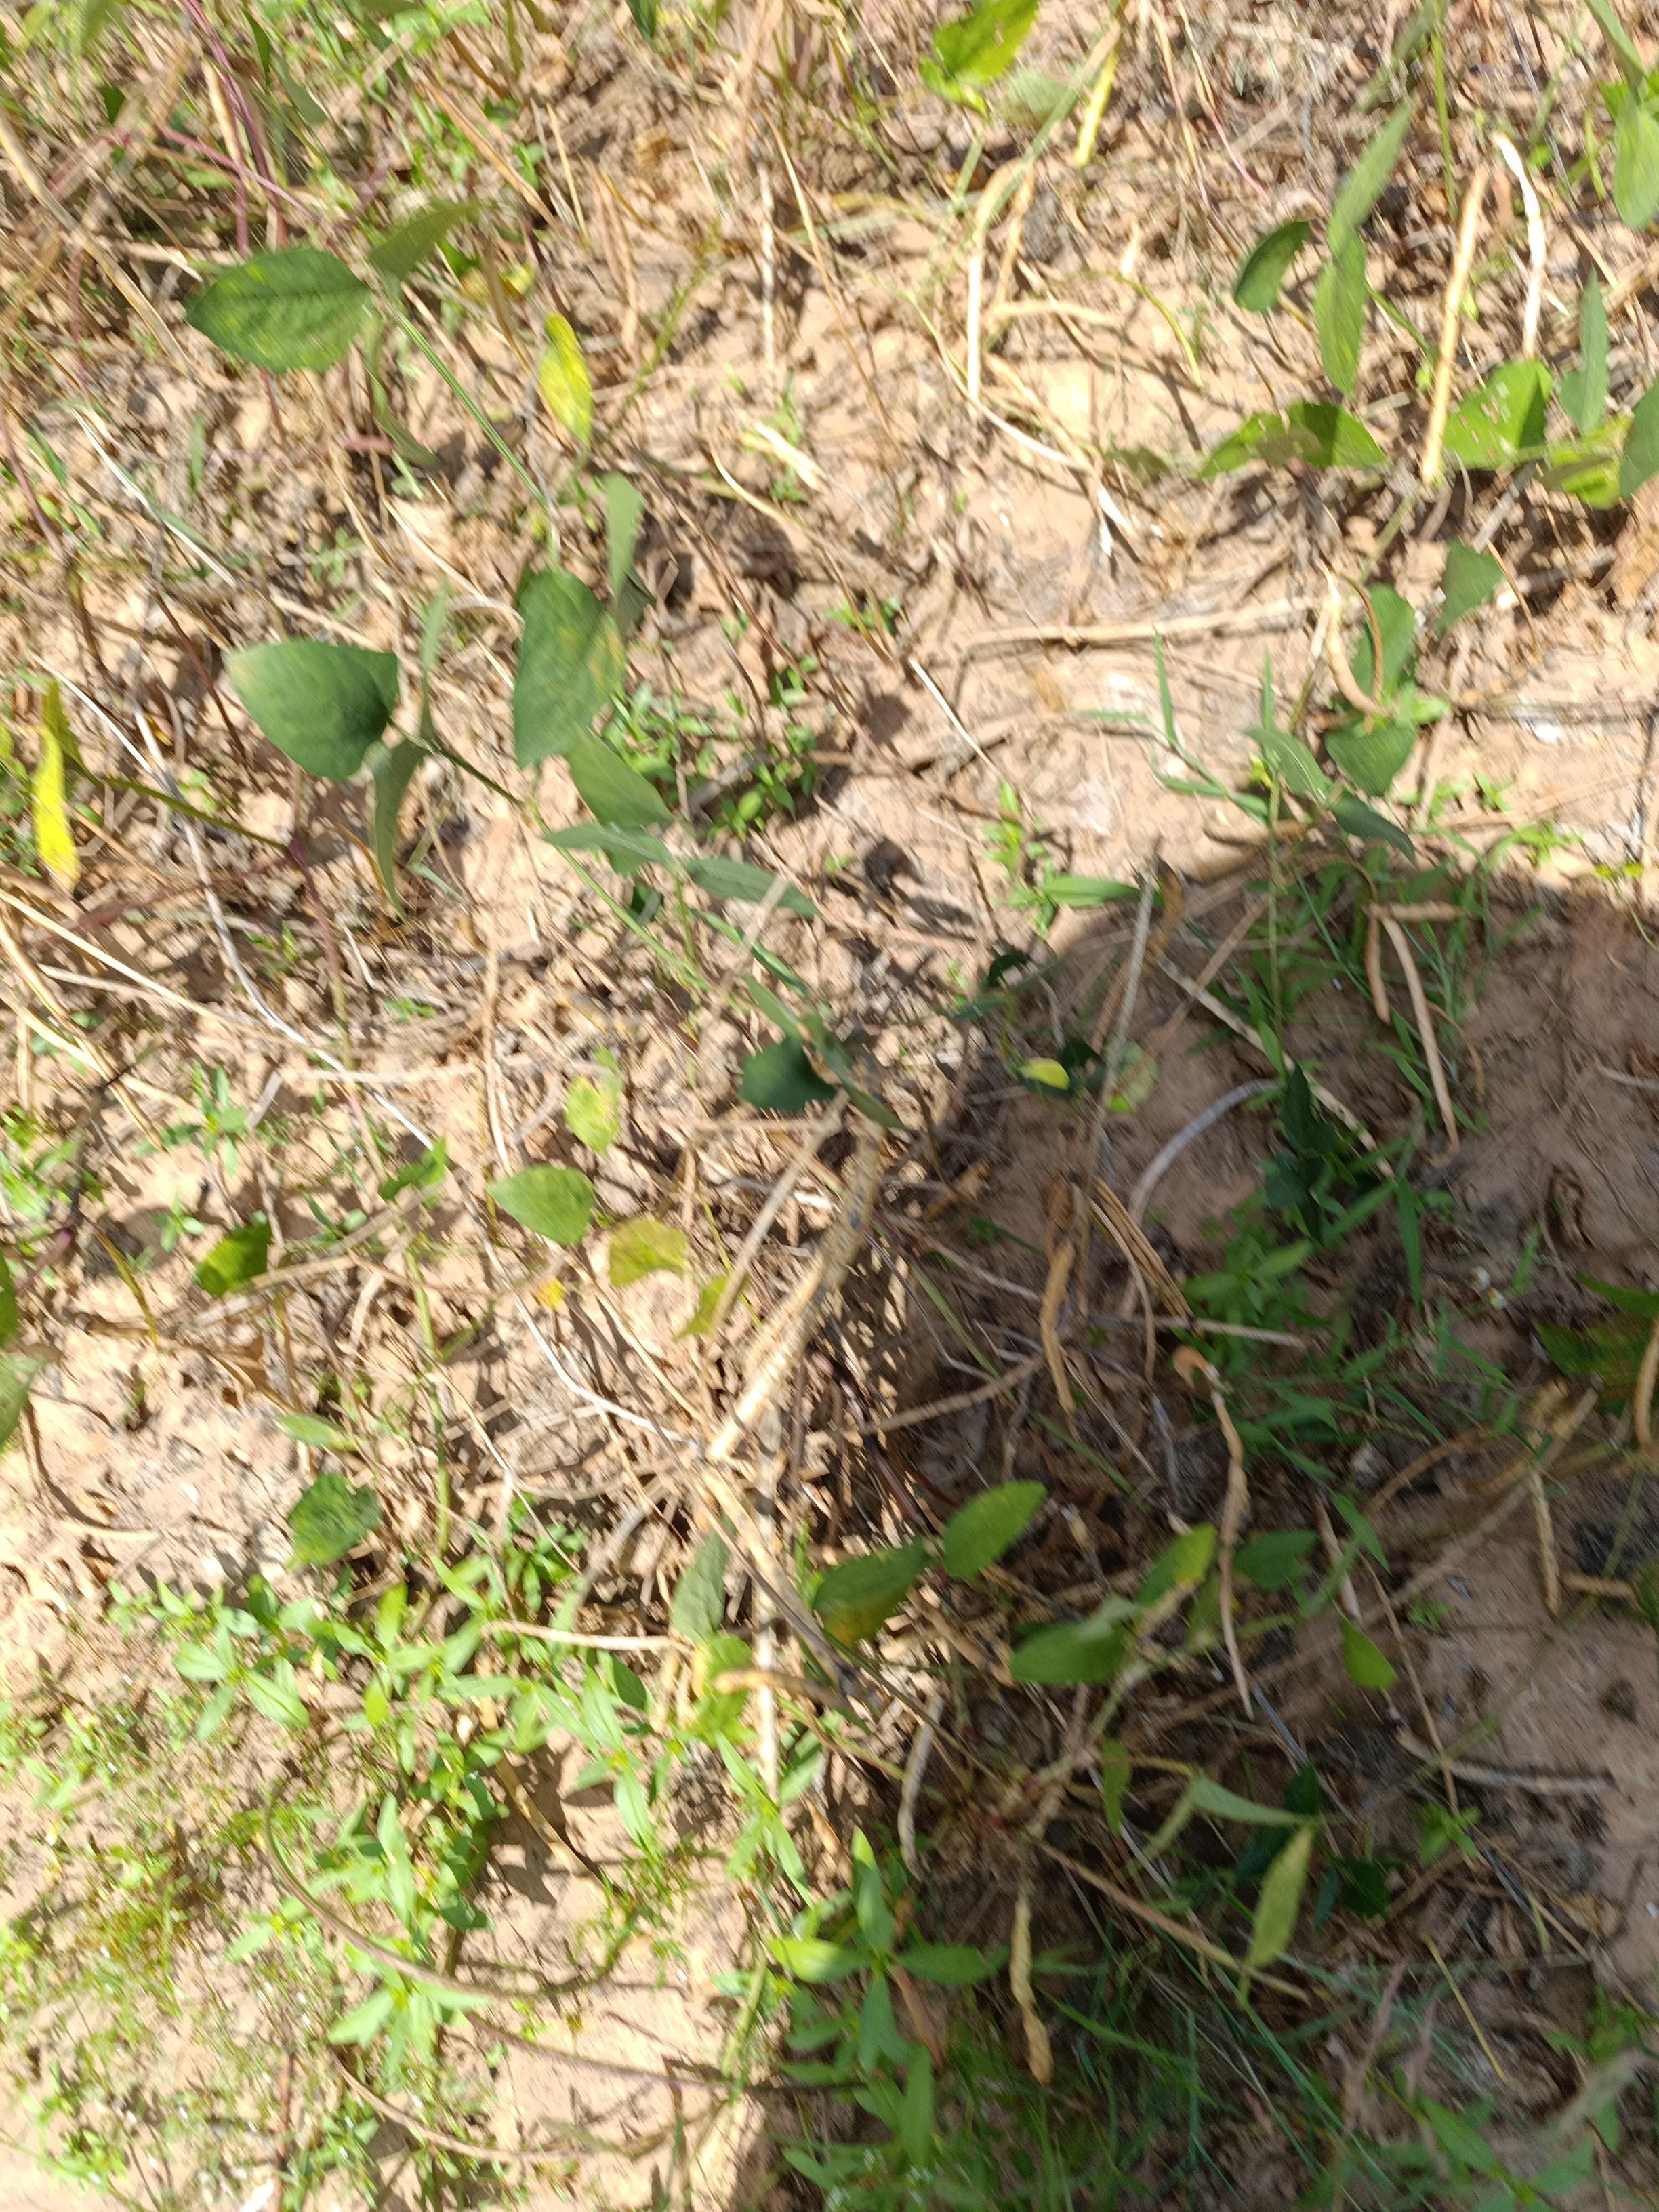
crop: cowpea
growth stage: maturity
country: Nigeria
